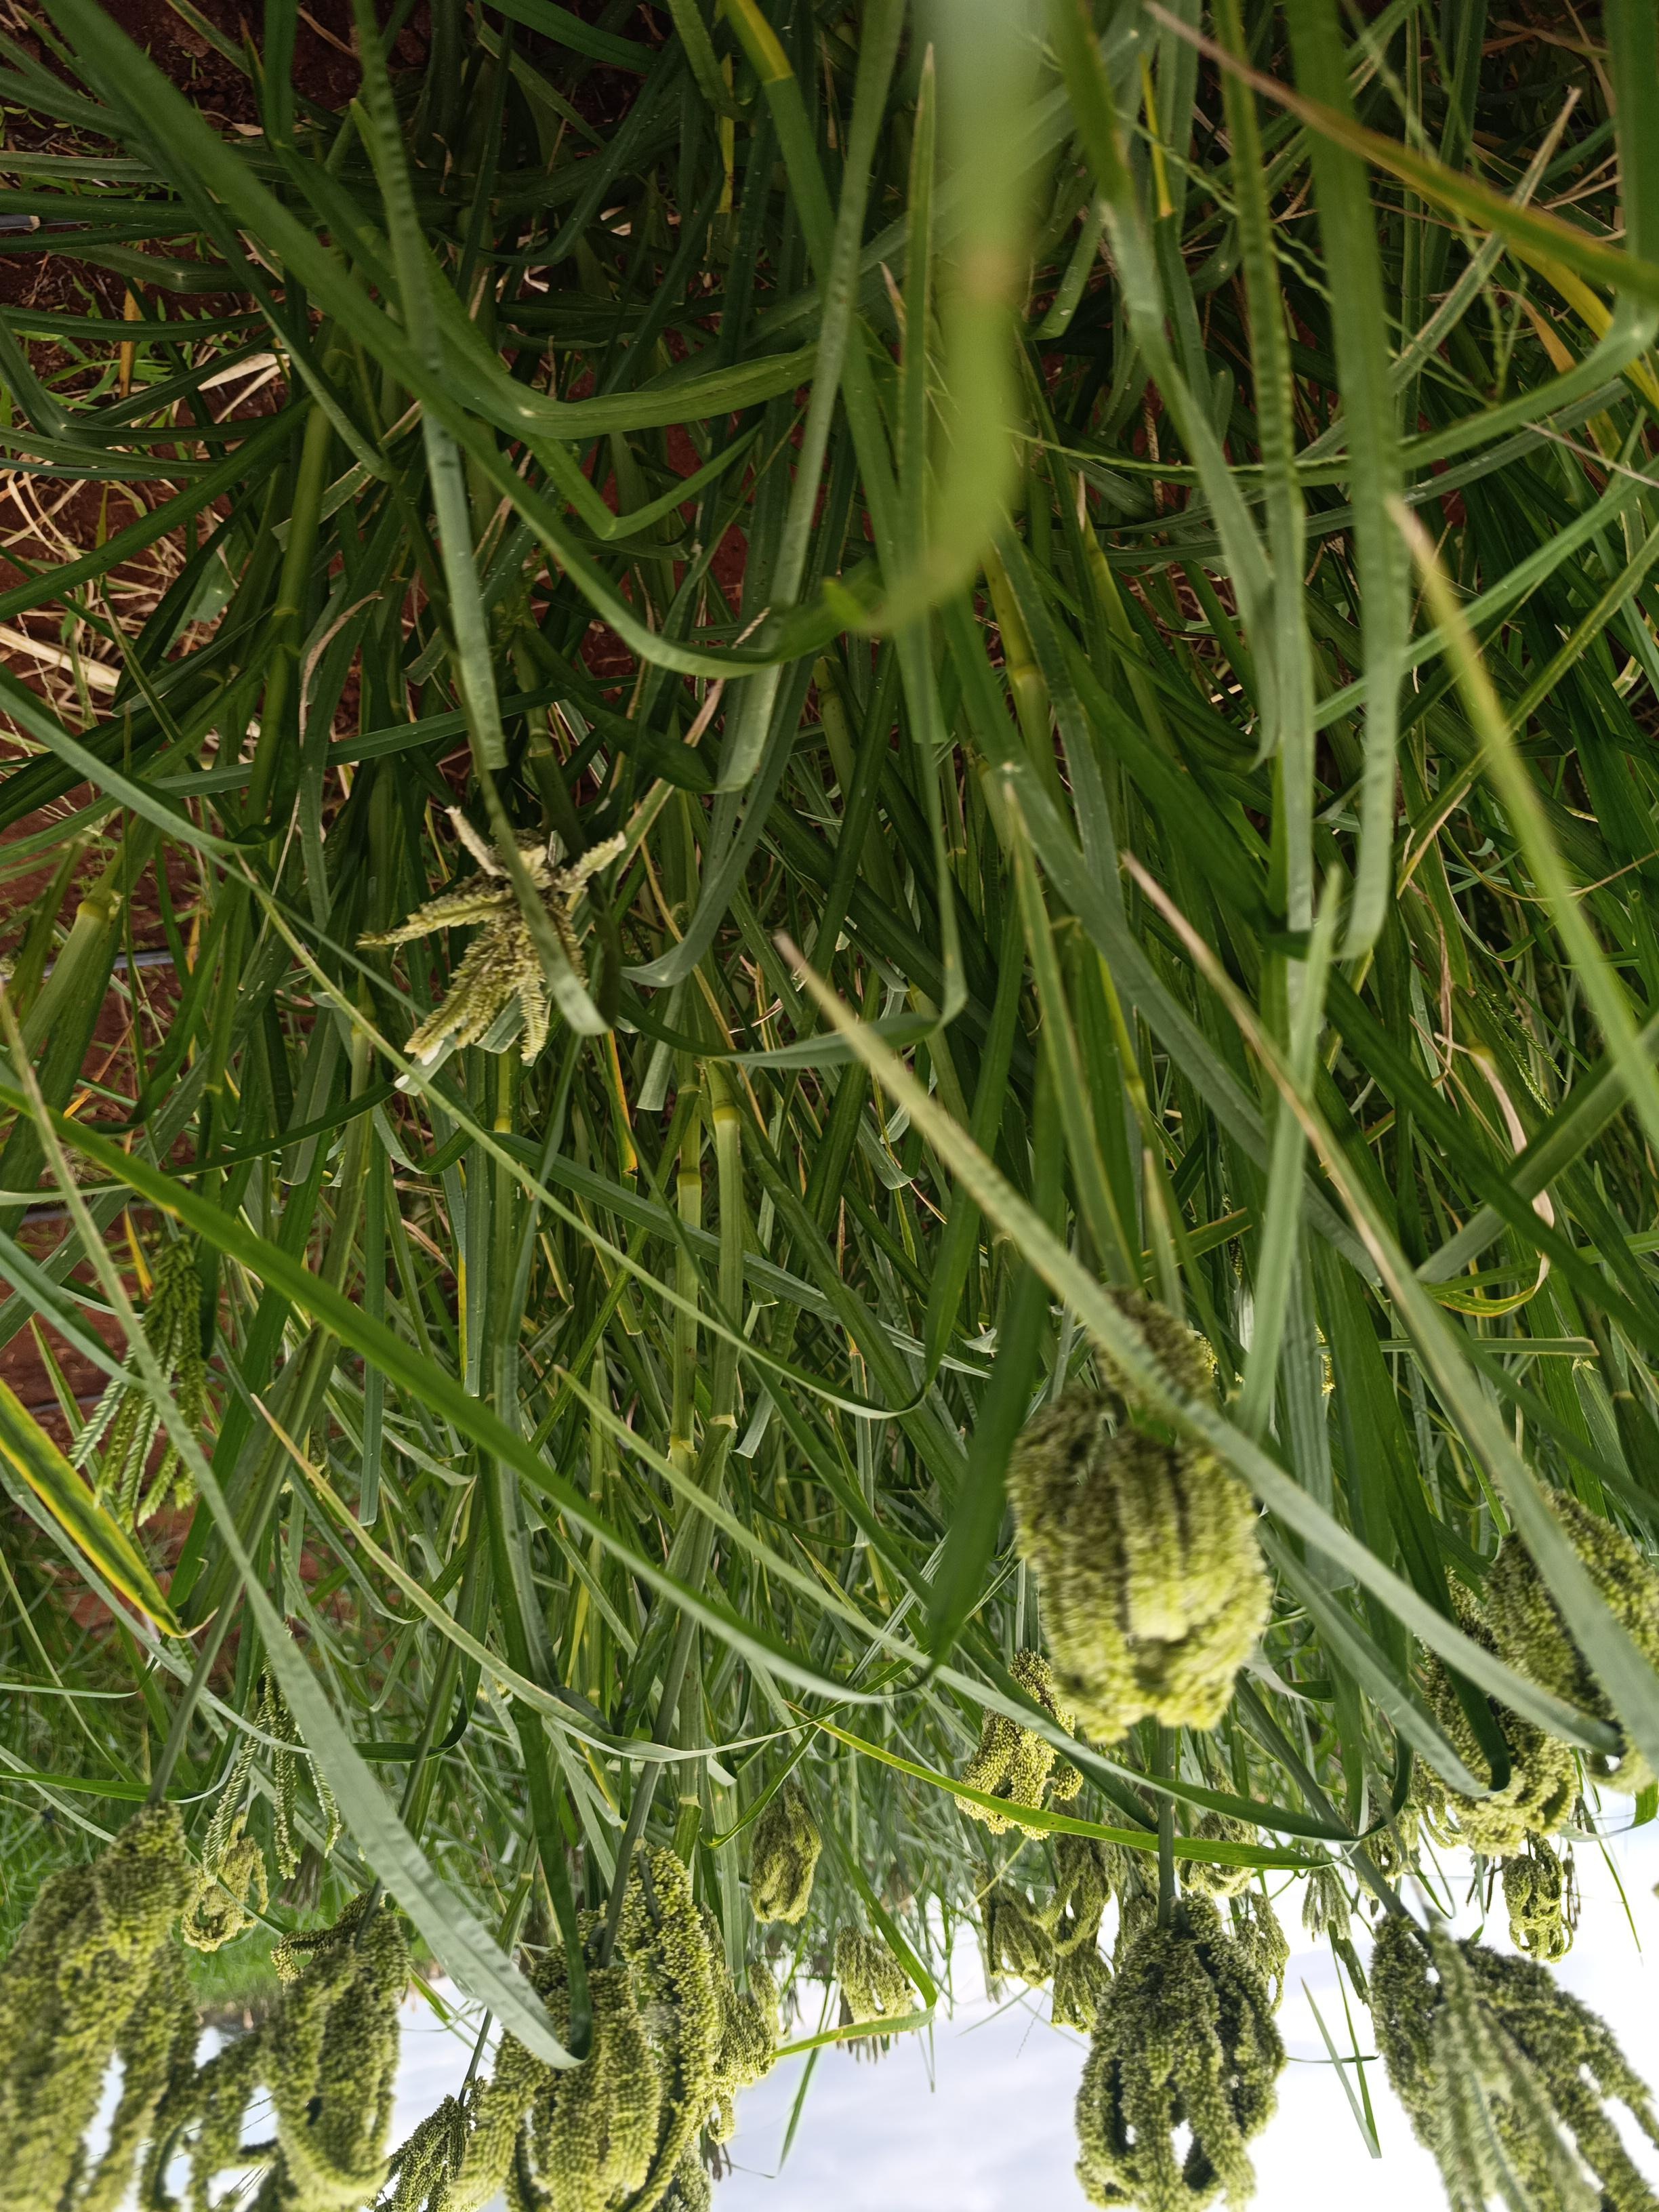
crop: finger millet
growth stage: filling grain
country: Kenya
